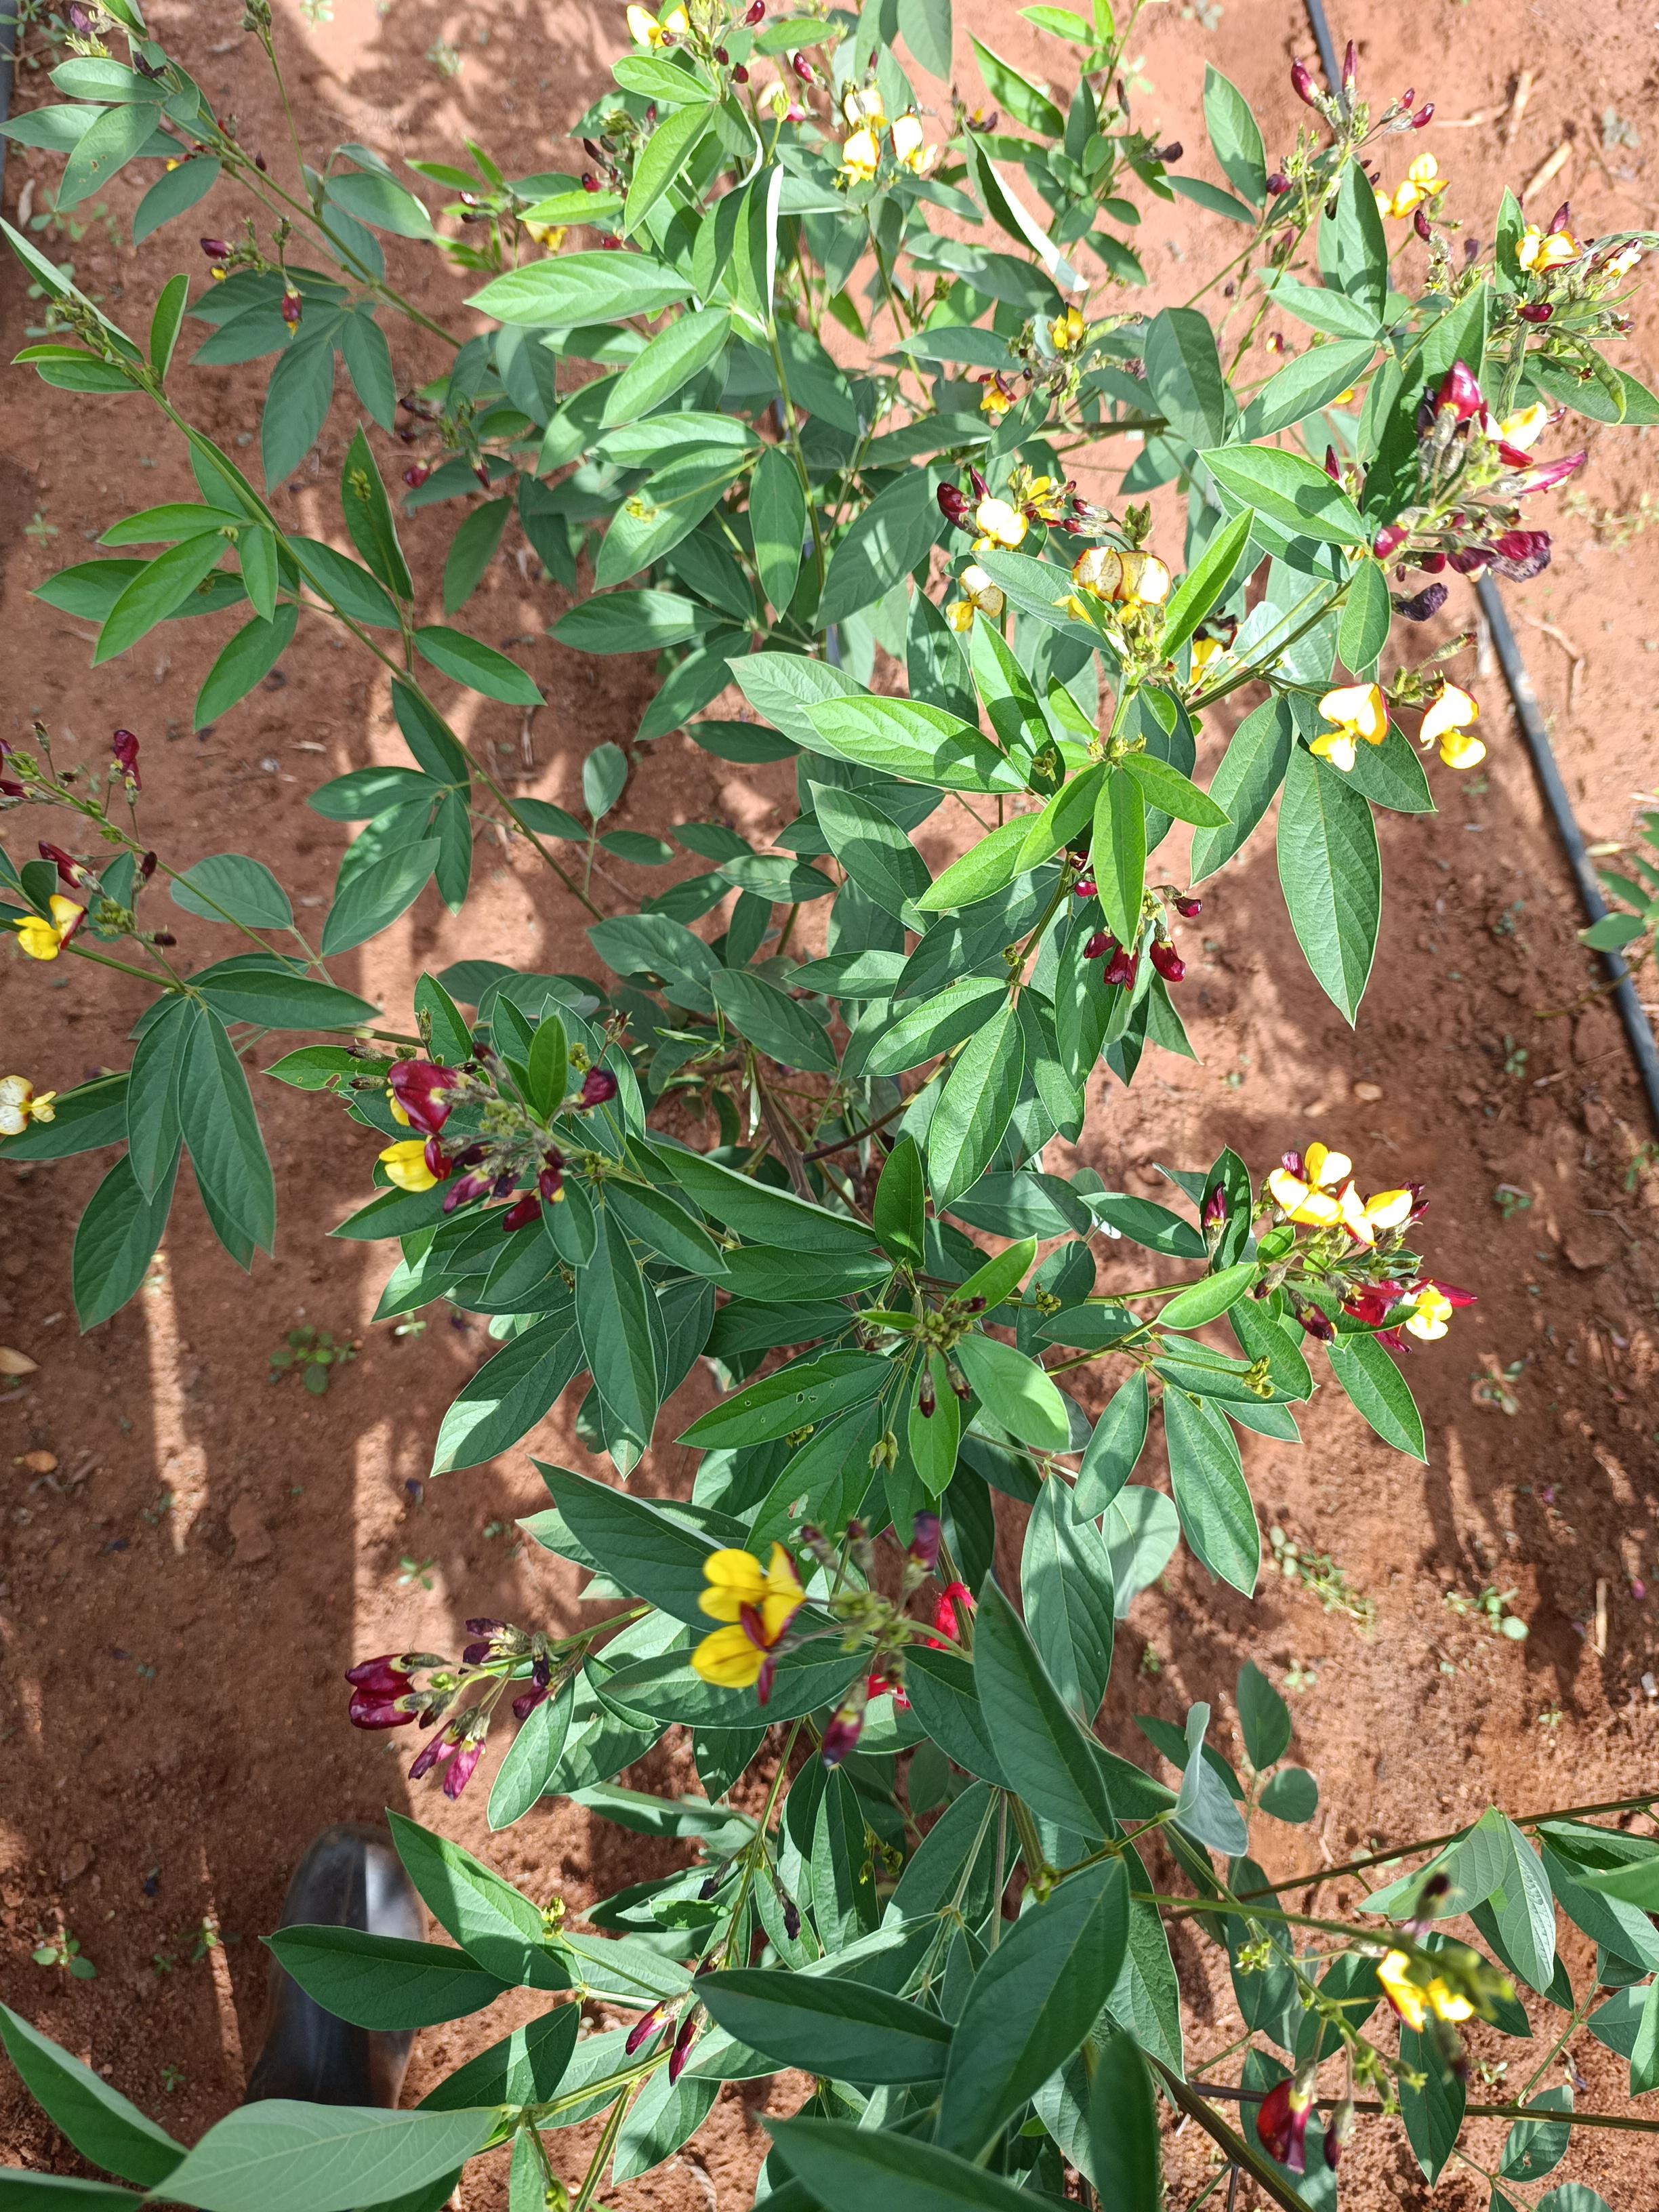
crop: pigeonpea
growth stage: flowering
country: Kenya
